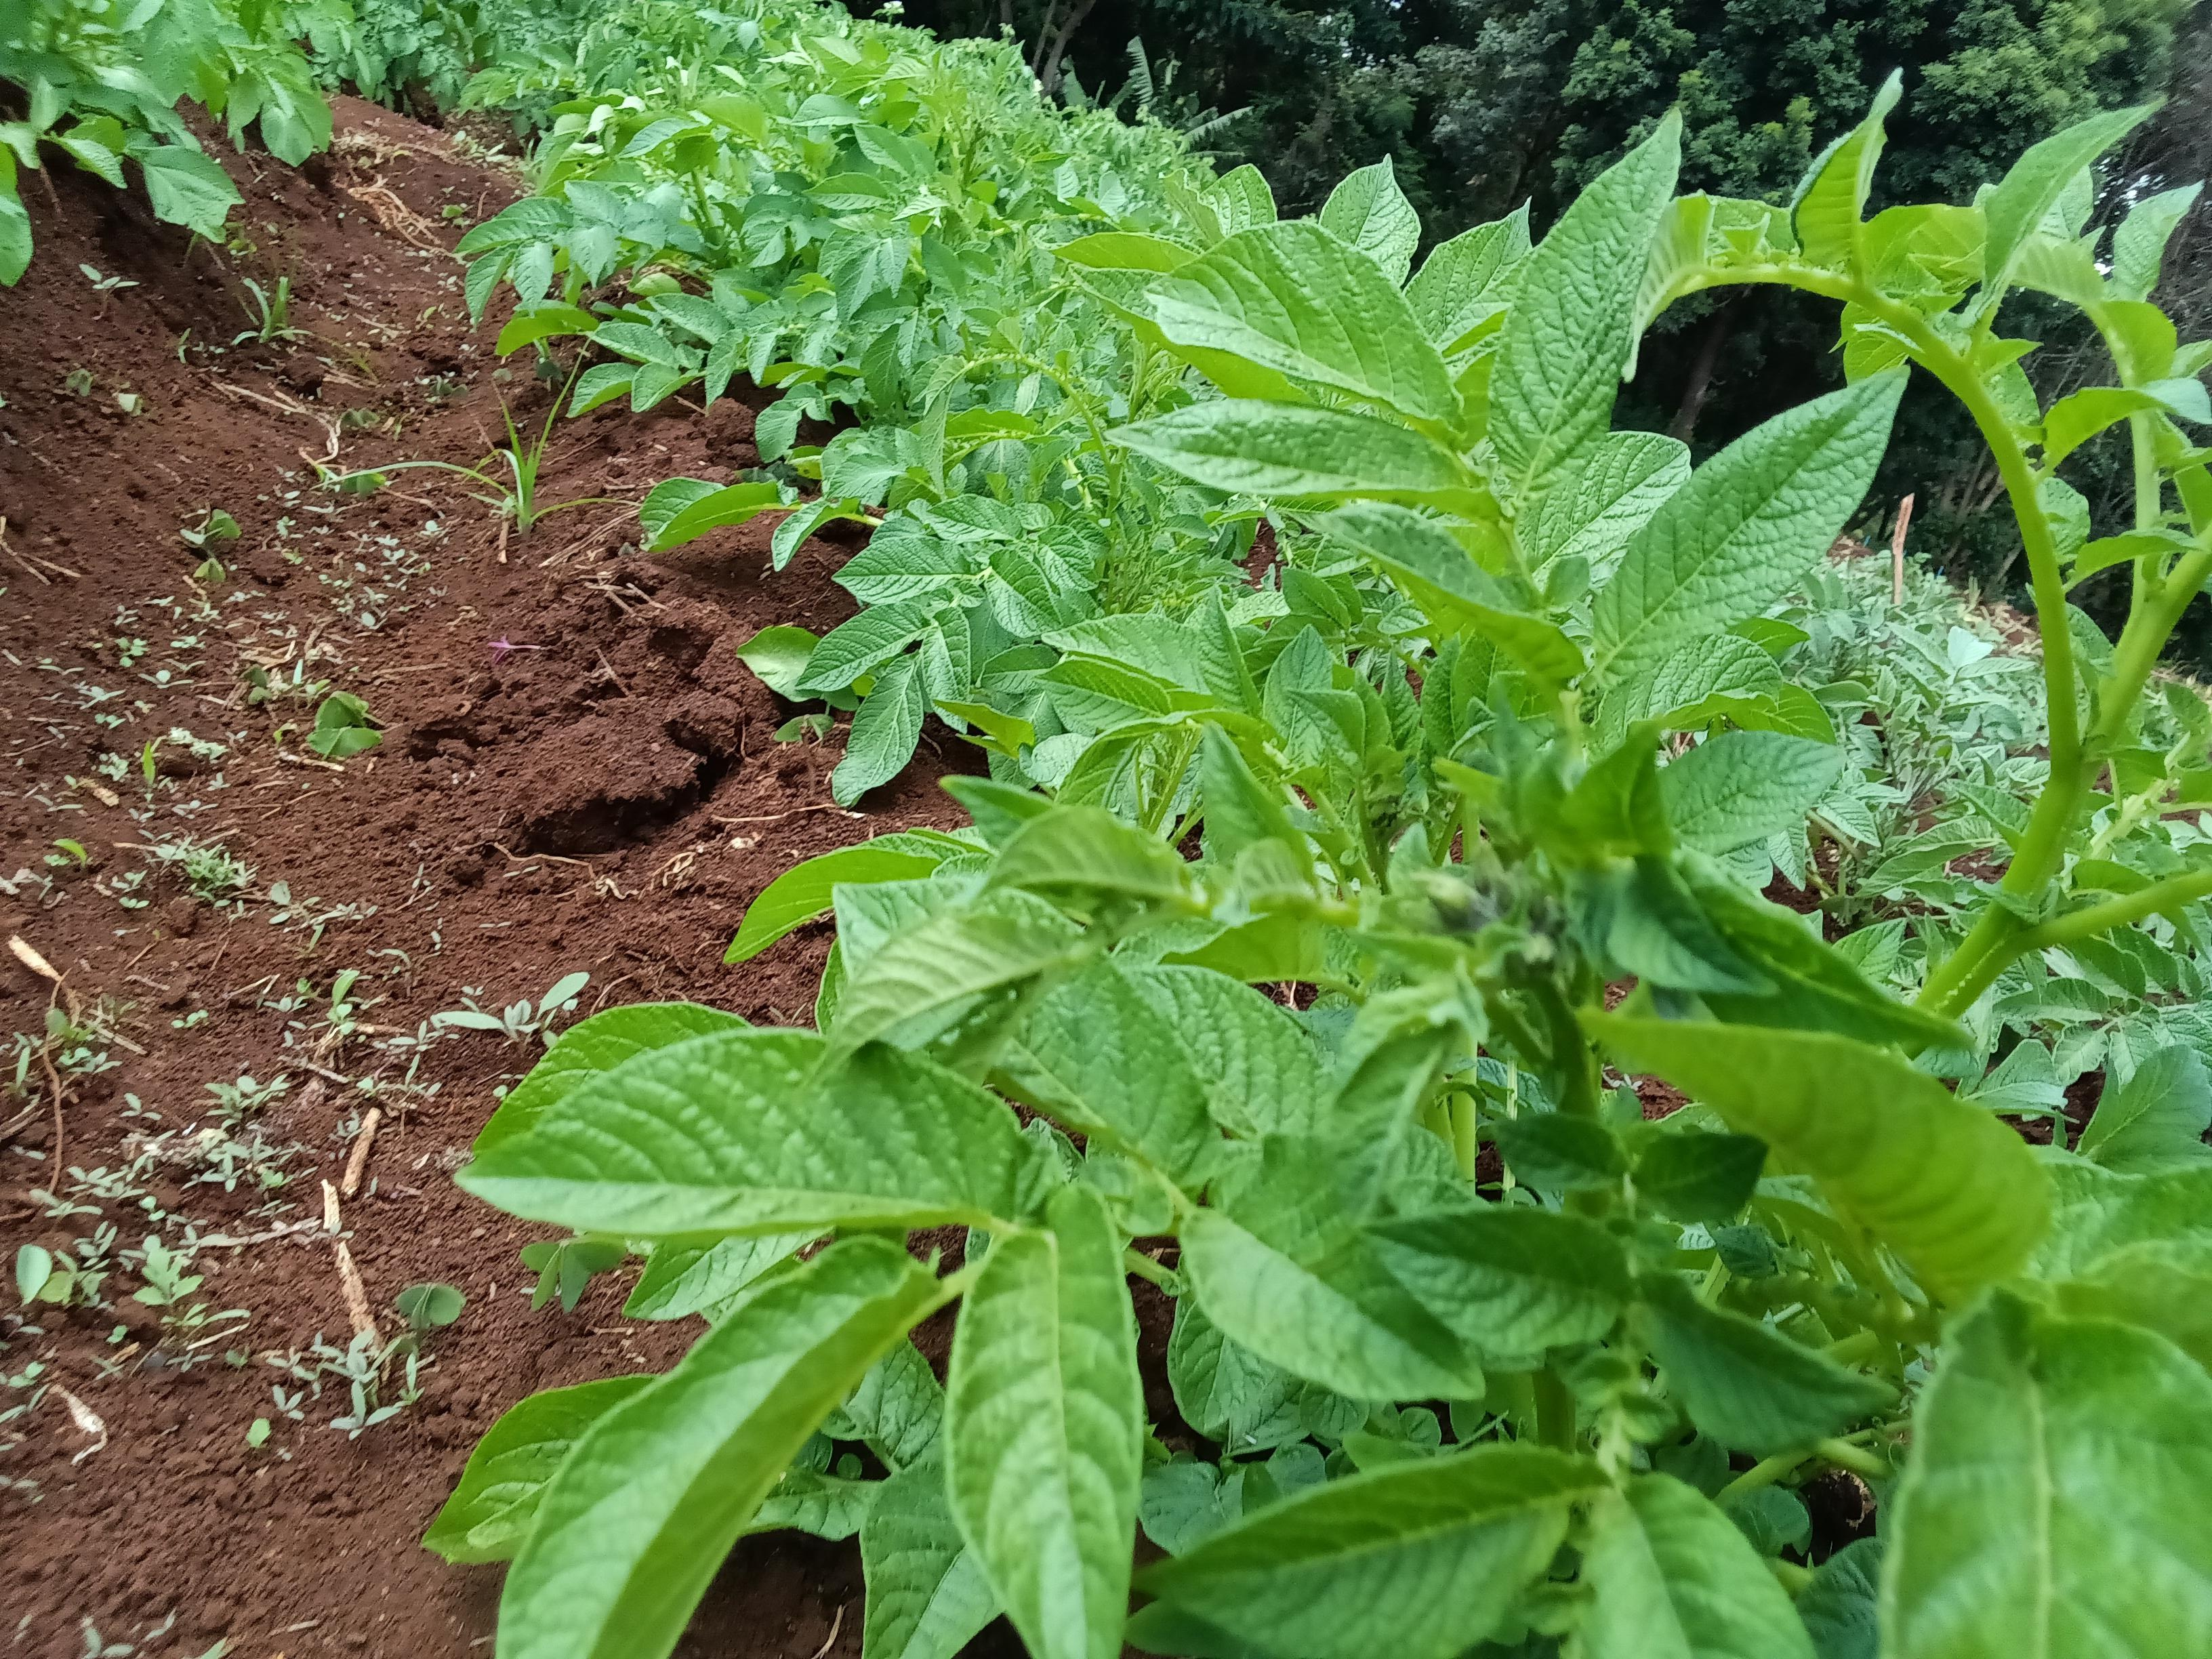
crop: potato
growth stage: vegetative
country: Kenya
